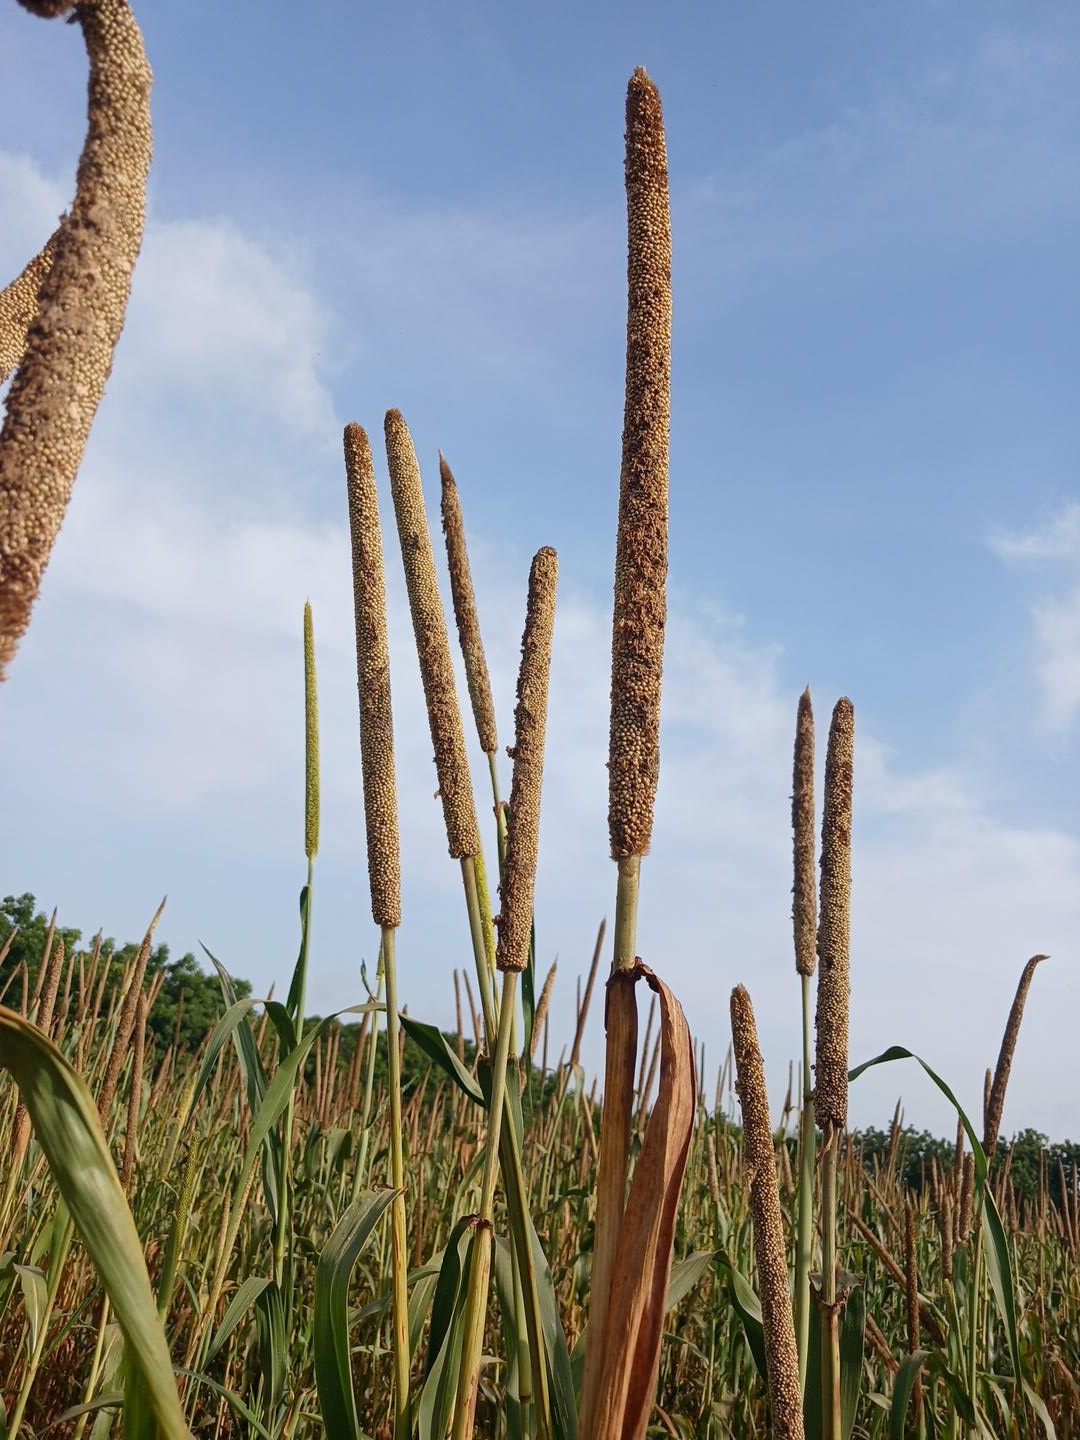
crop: pearl millet
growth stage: maturity
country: Senegal
